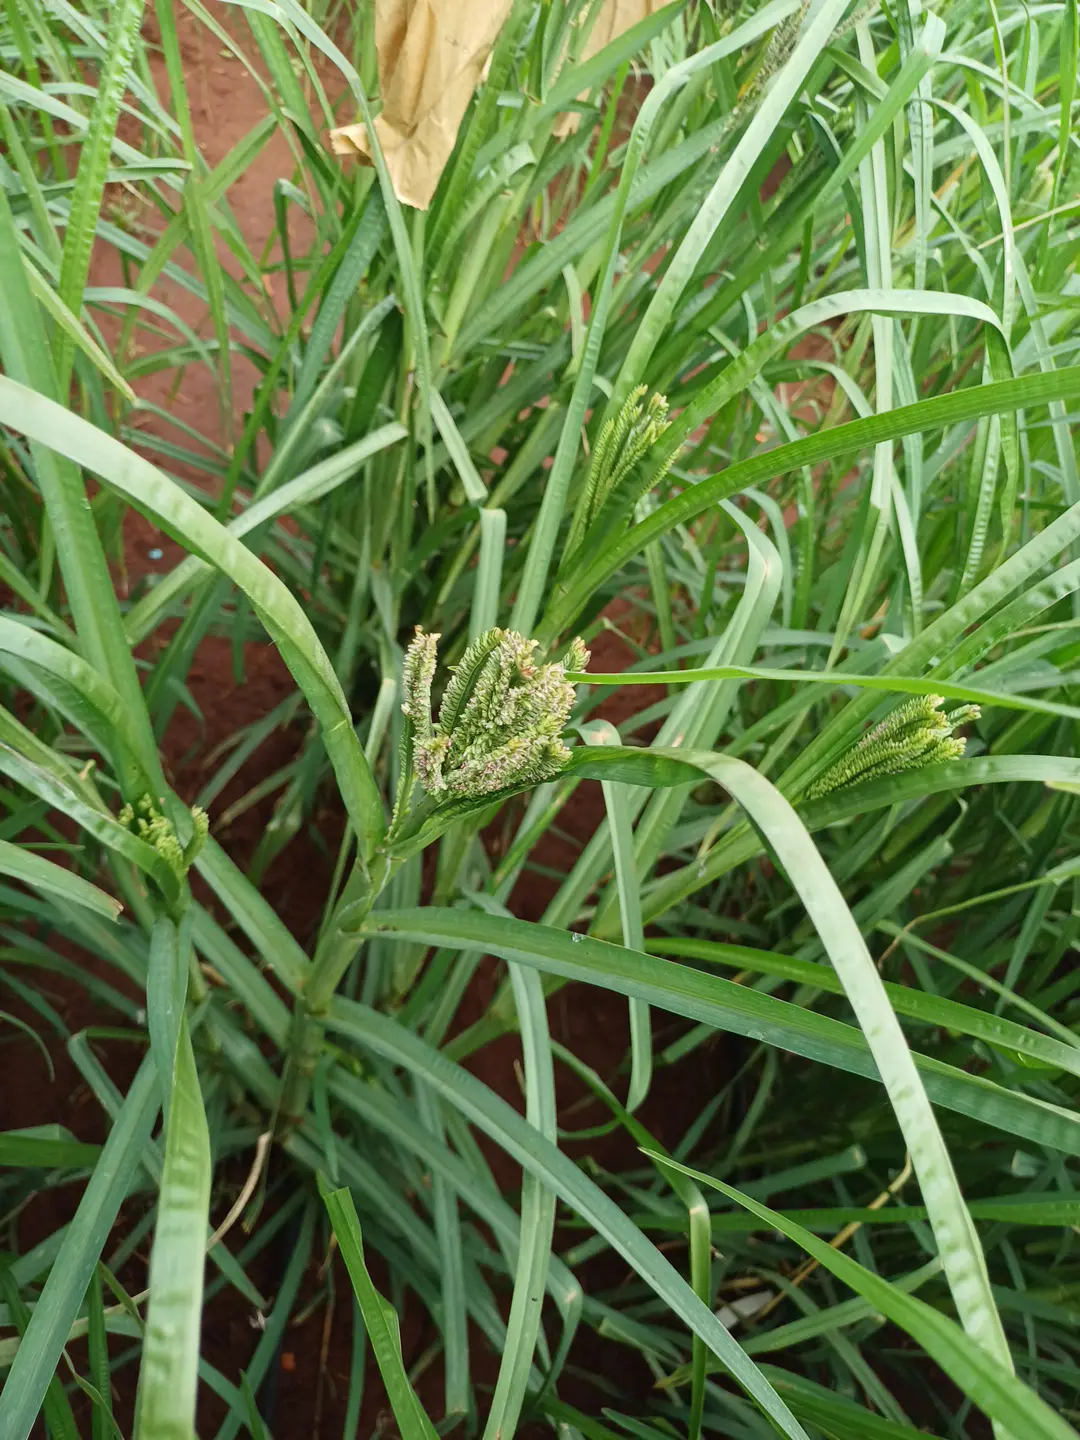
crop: finger millet
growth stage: heading tuber
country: Kenya
